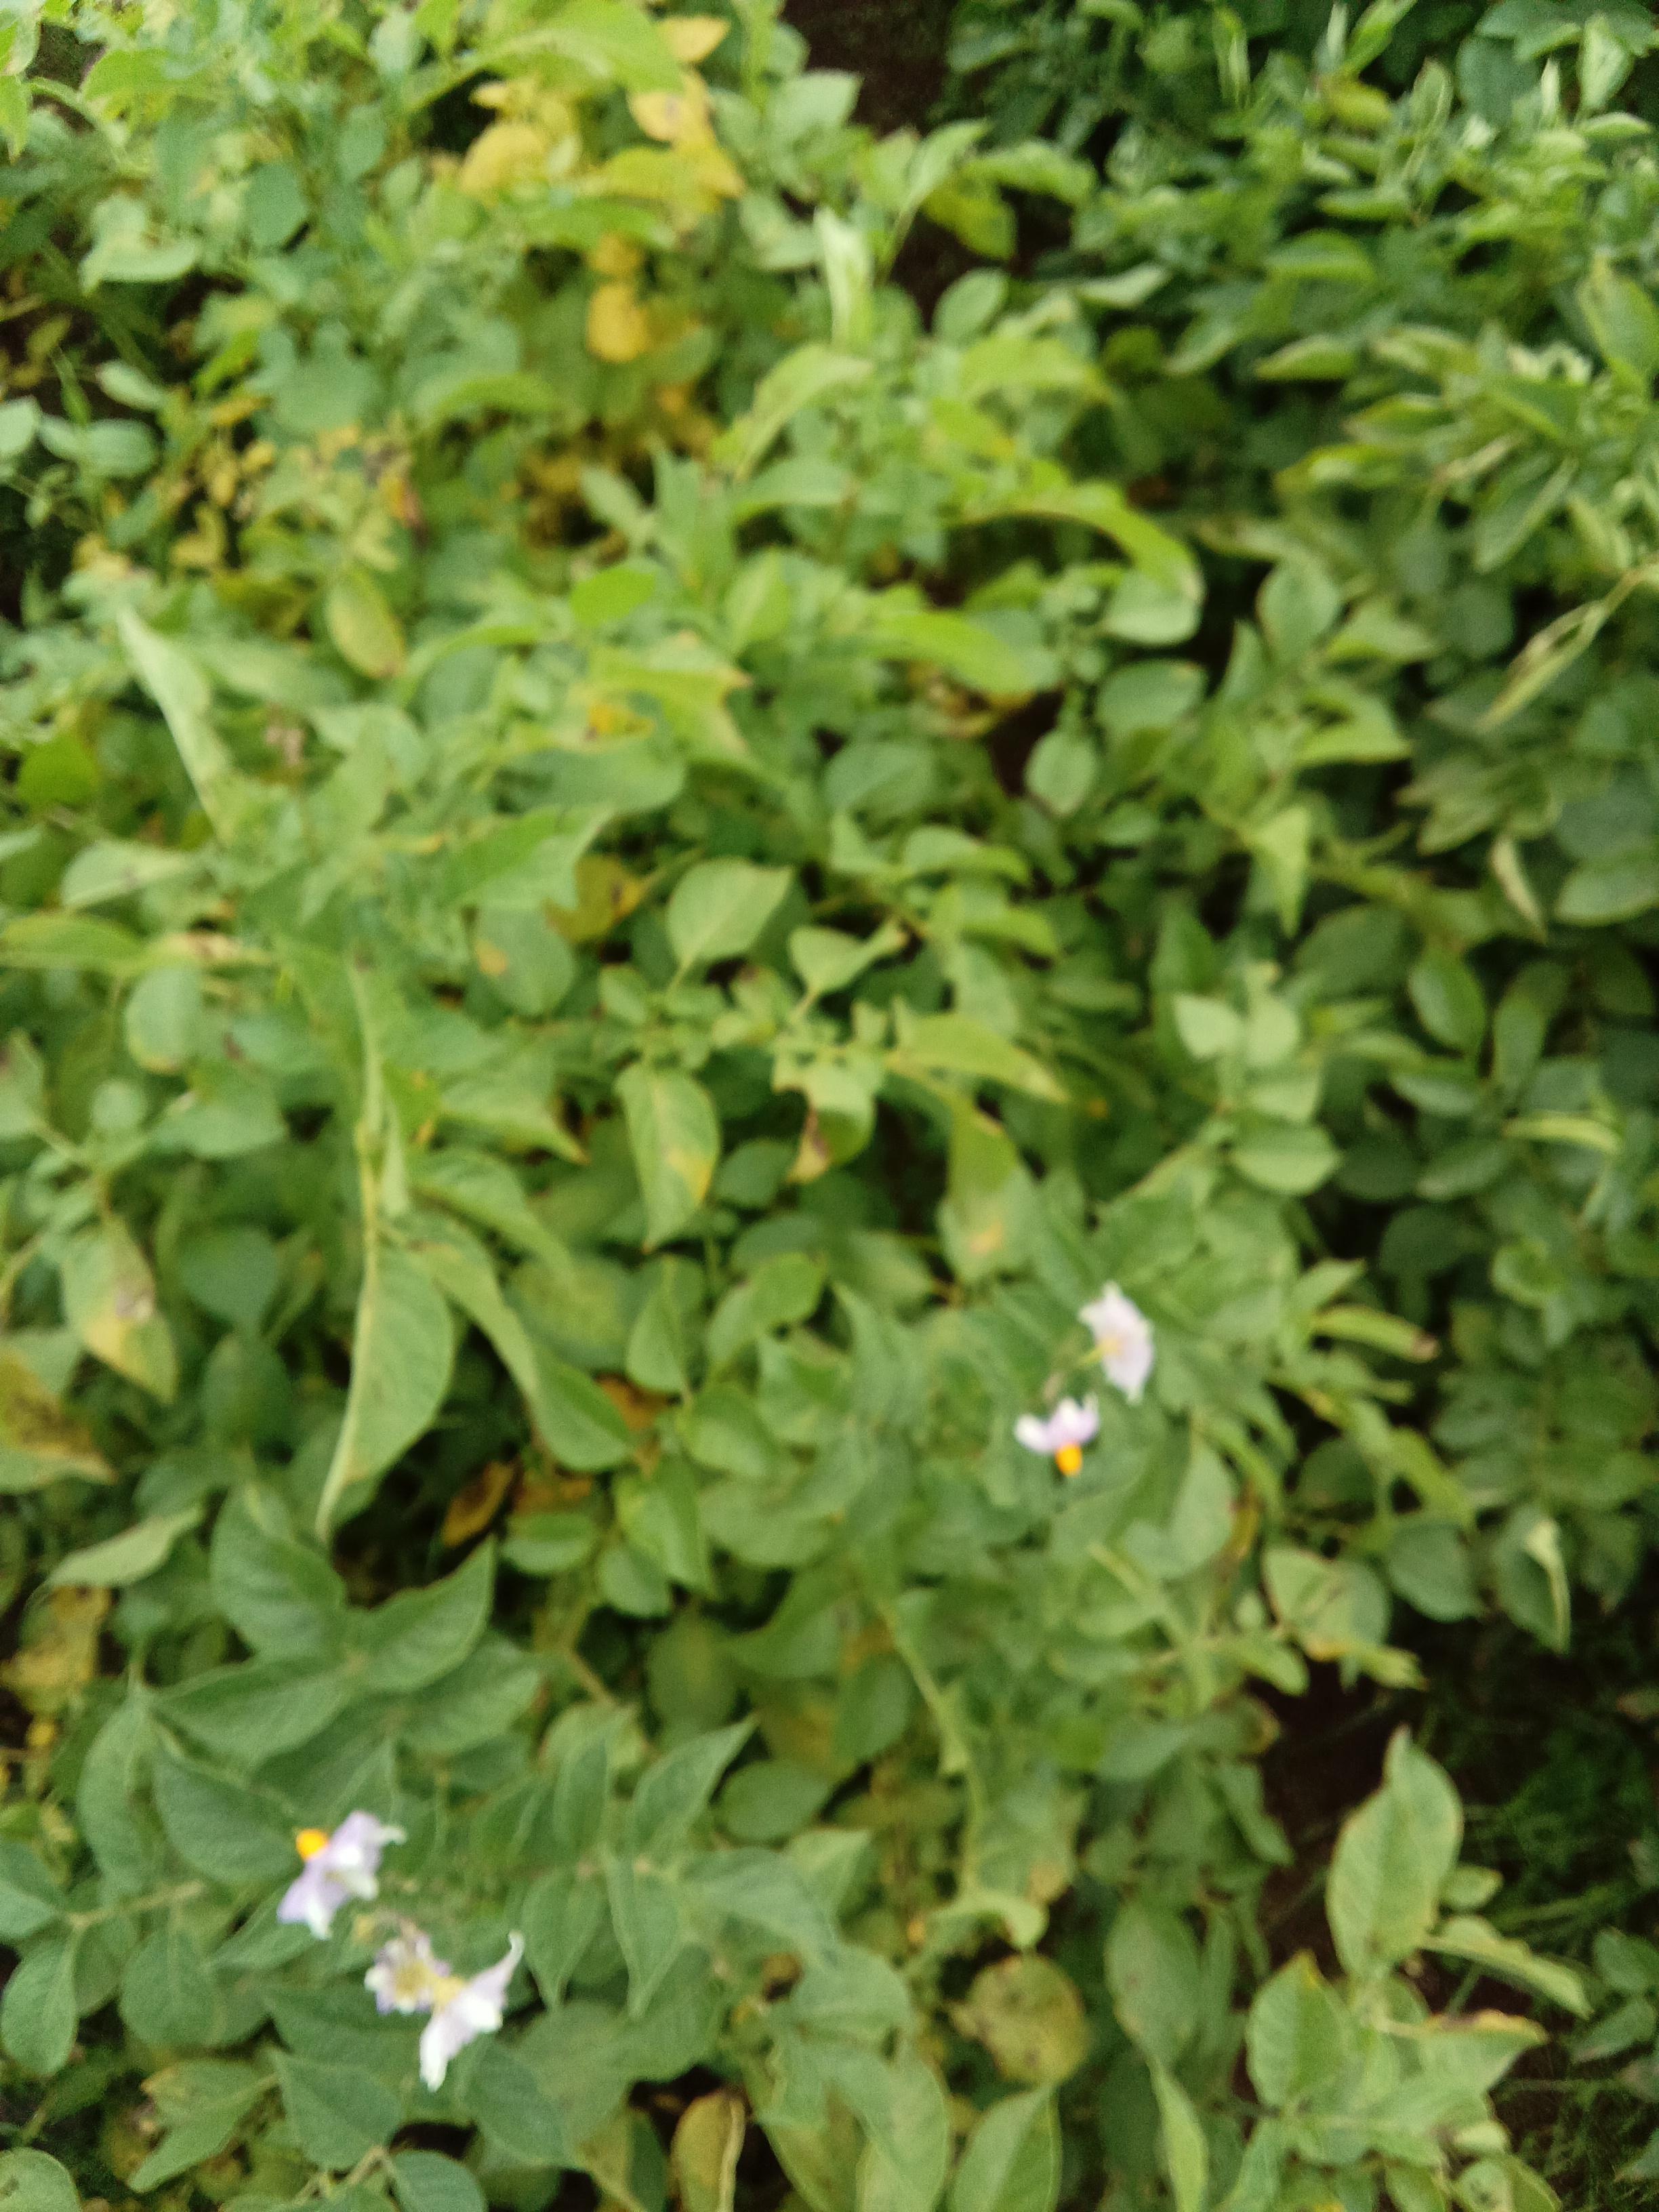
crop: potato
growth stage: harvest maturity
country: Kenya
